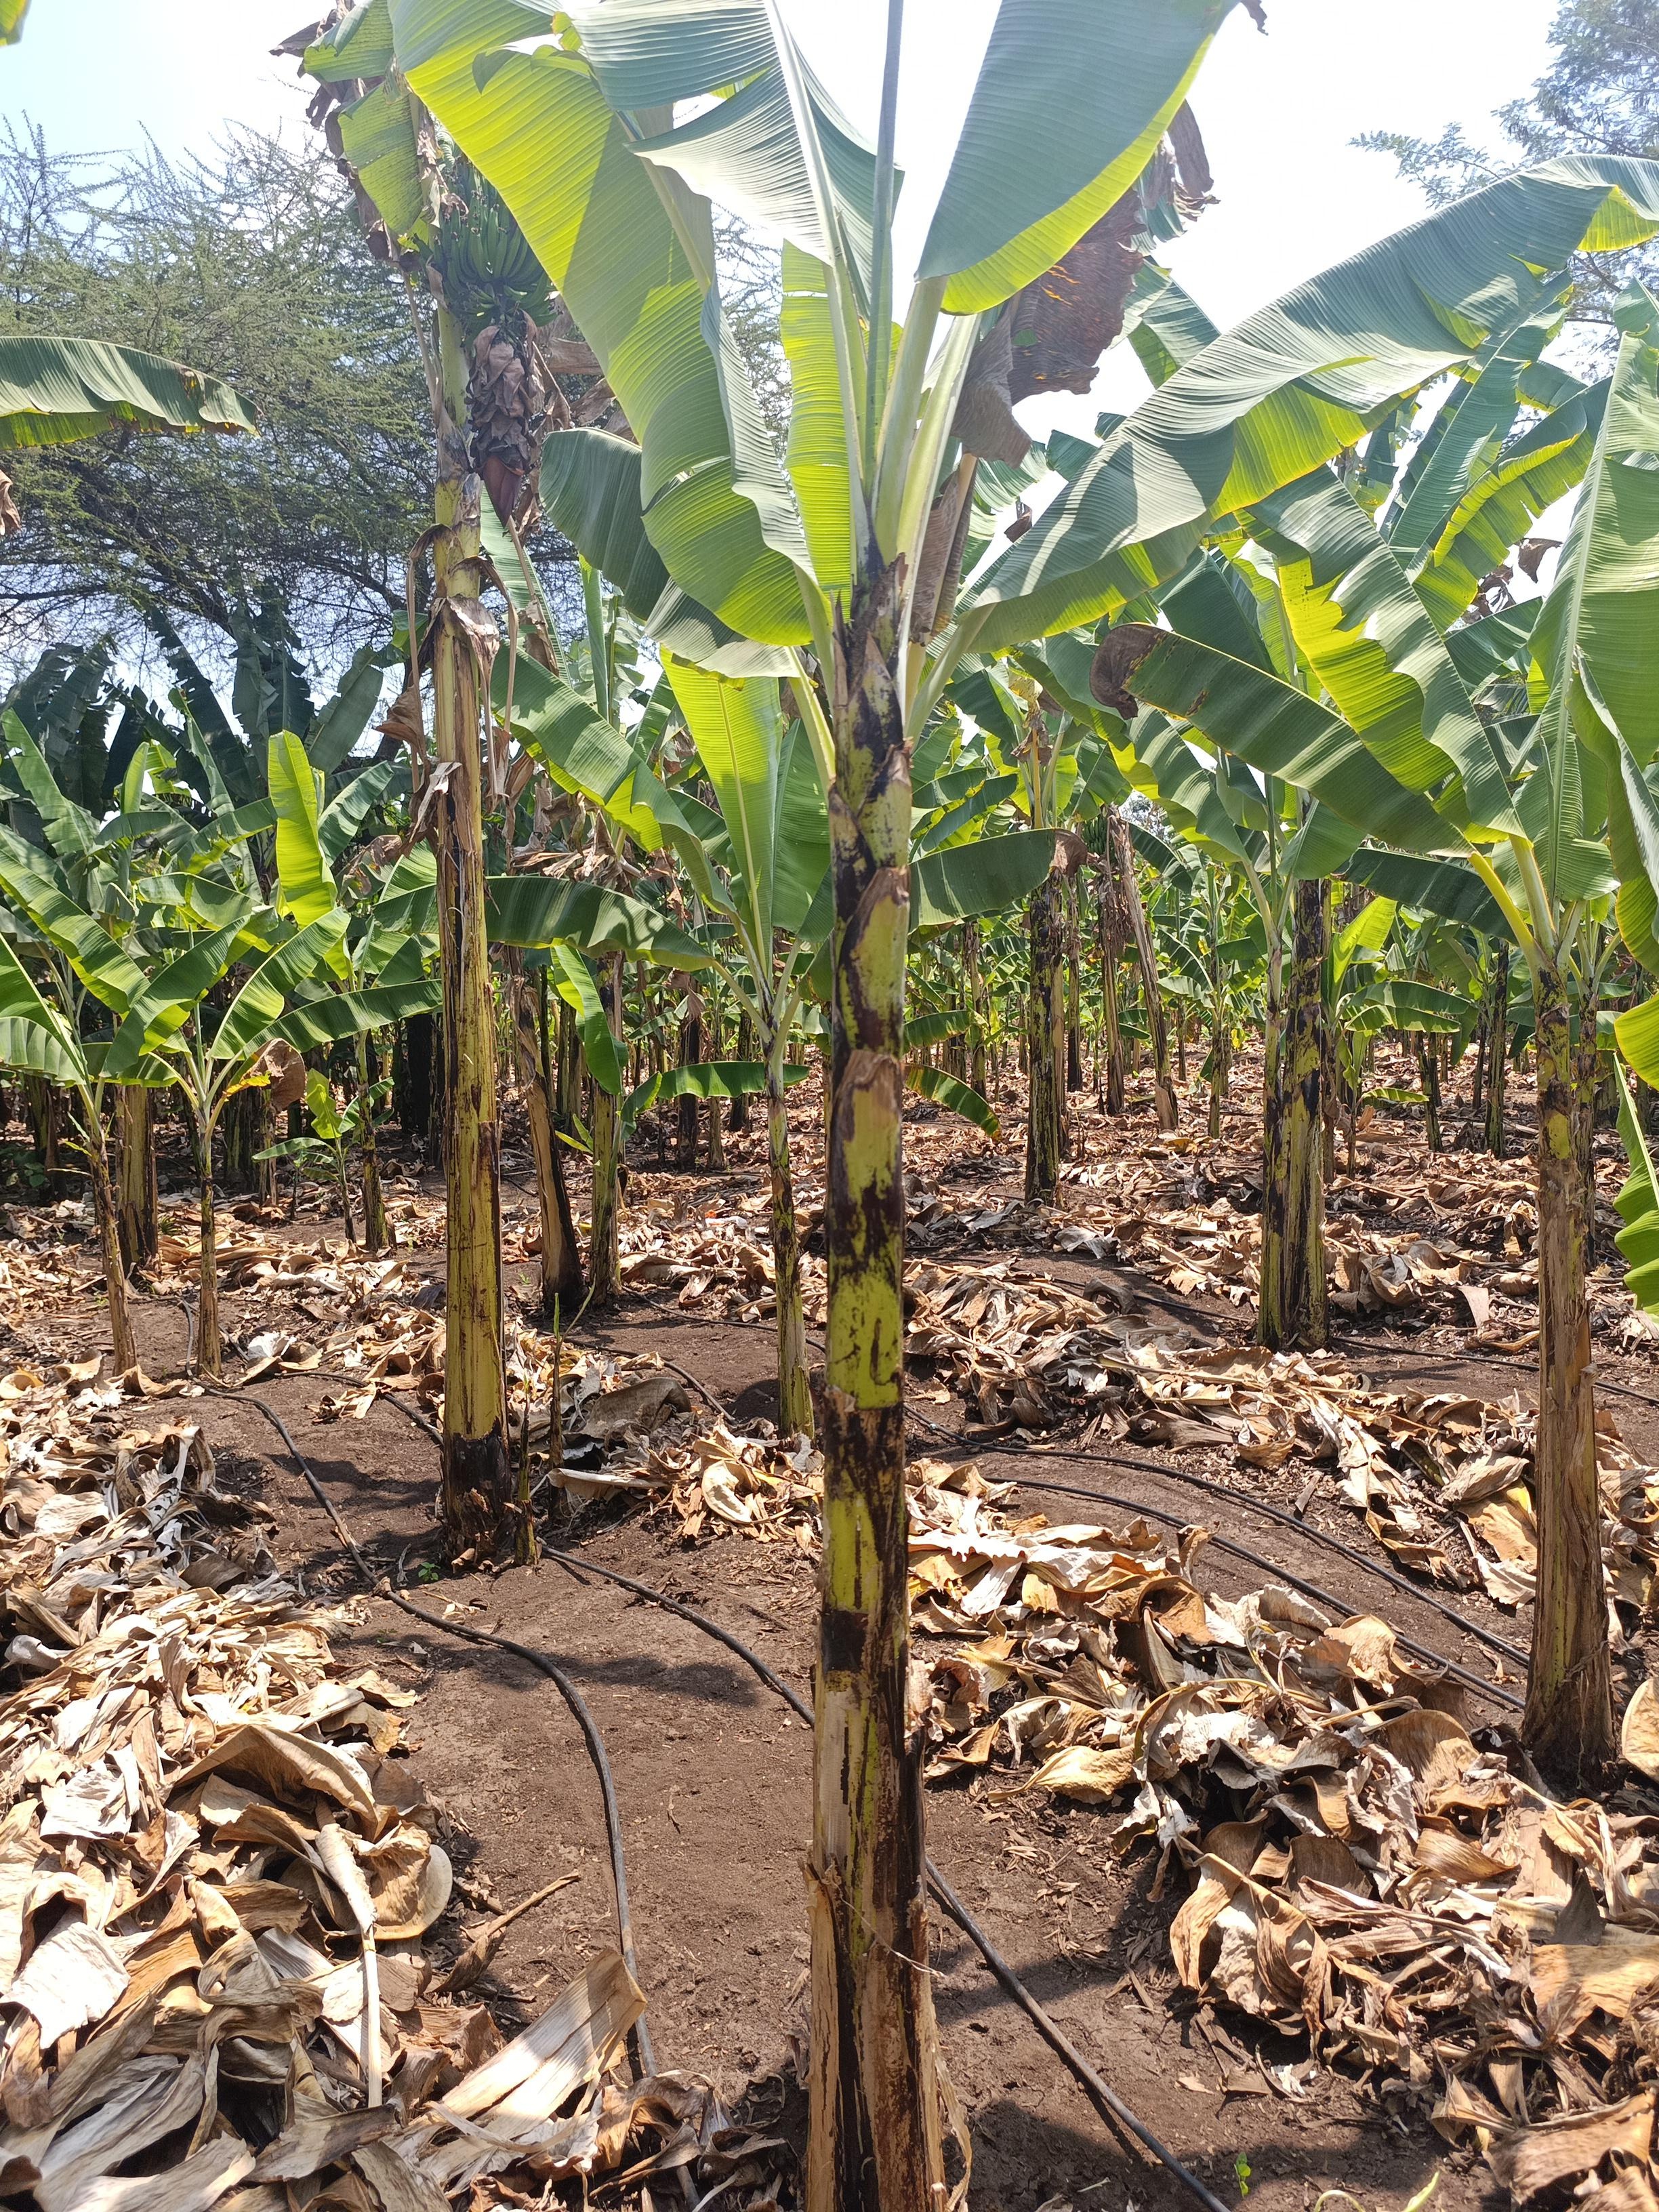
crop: banana
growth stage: vegetative
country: Tanzania
